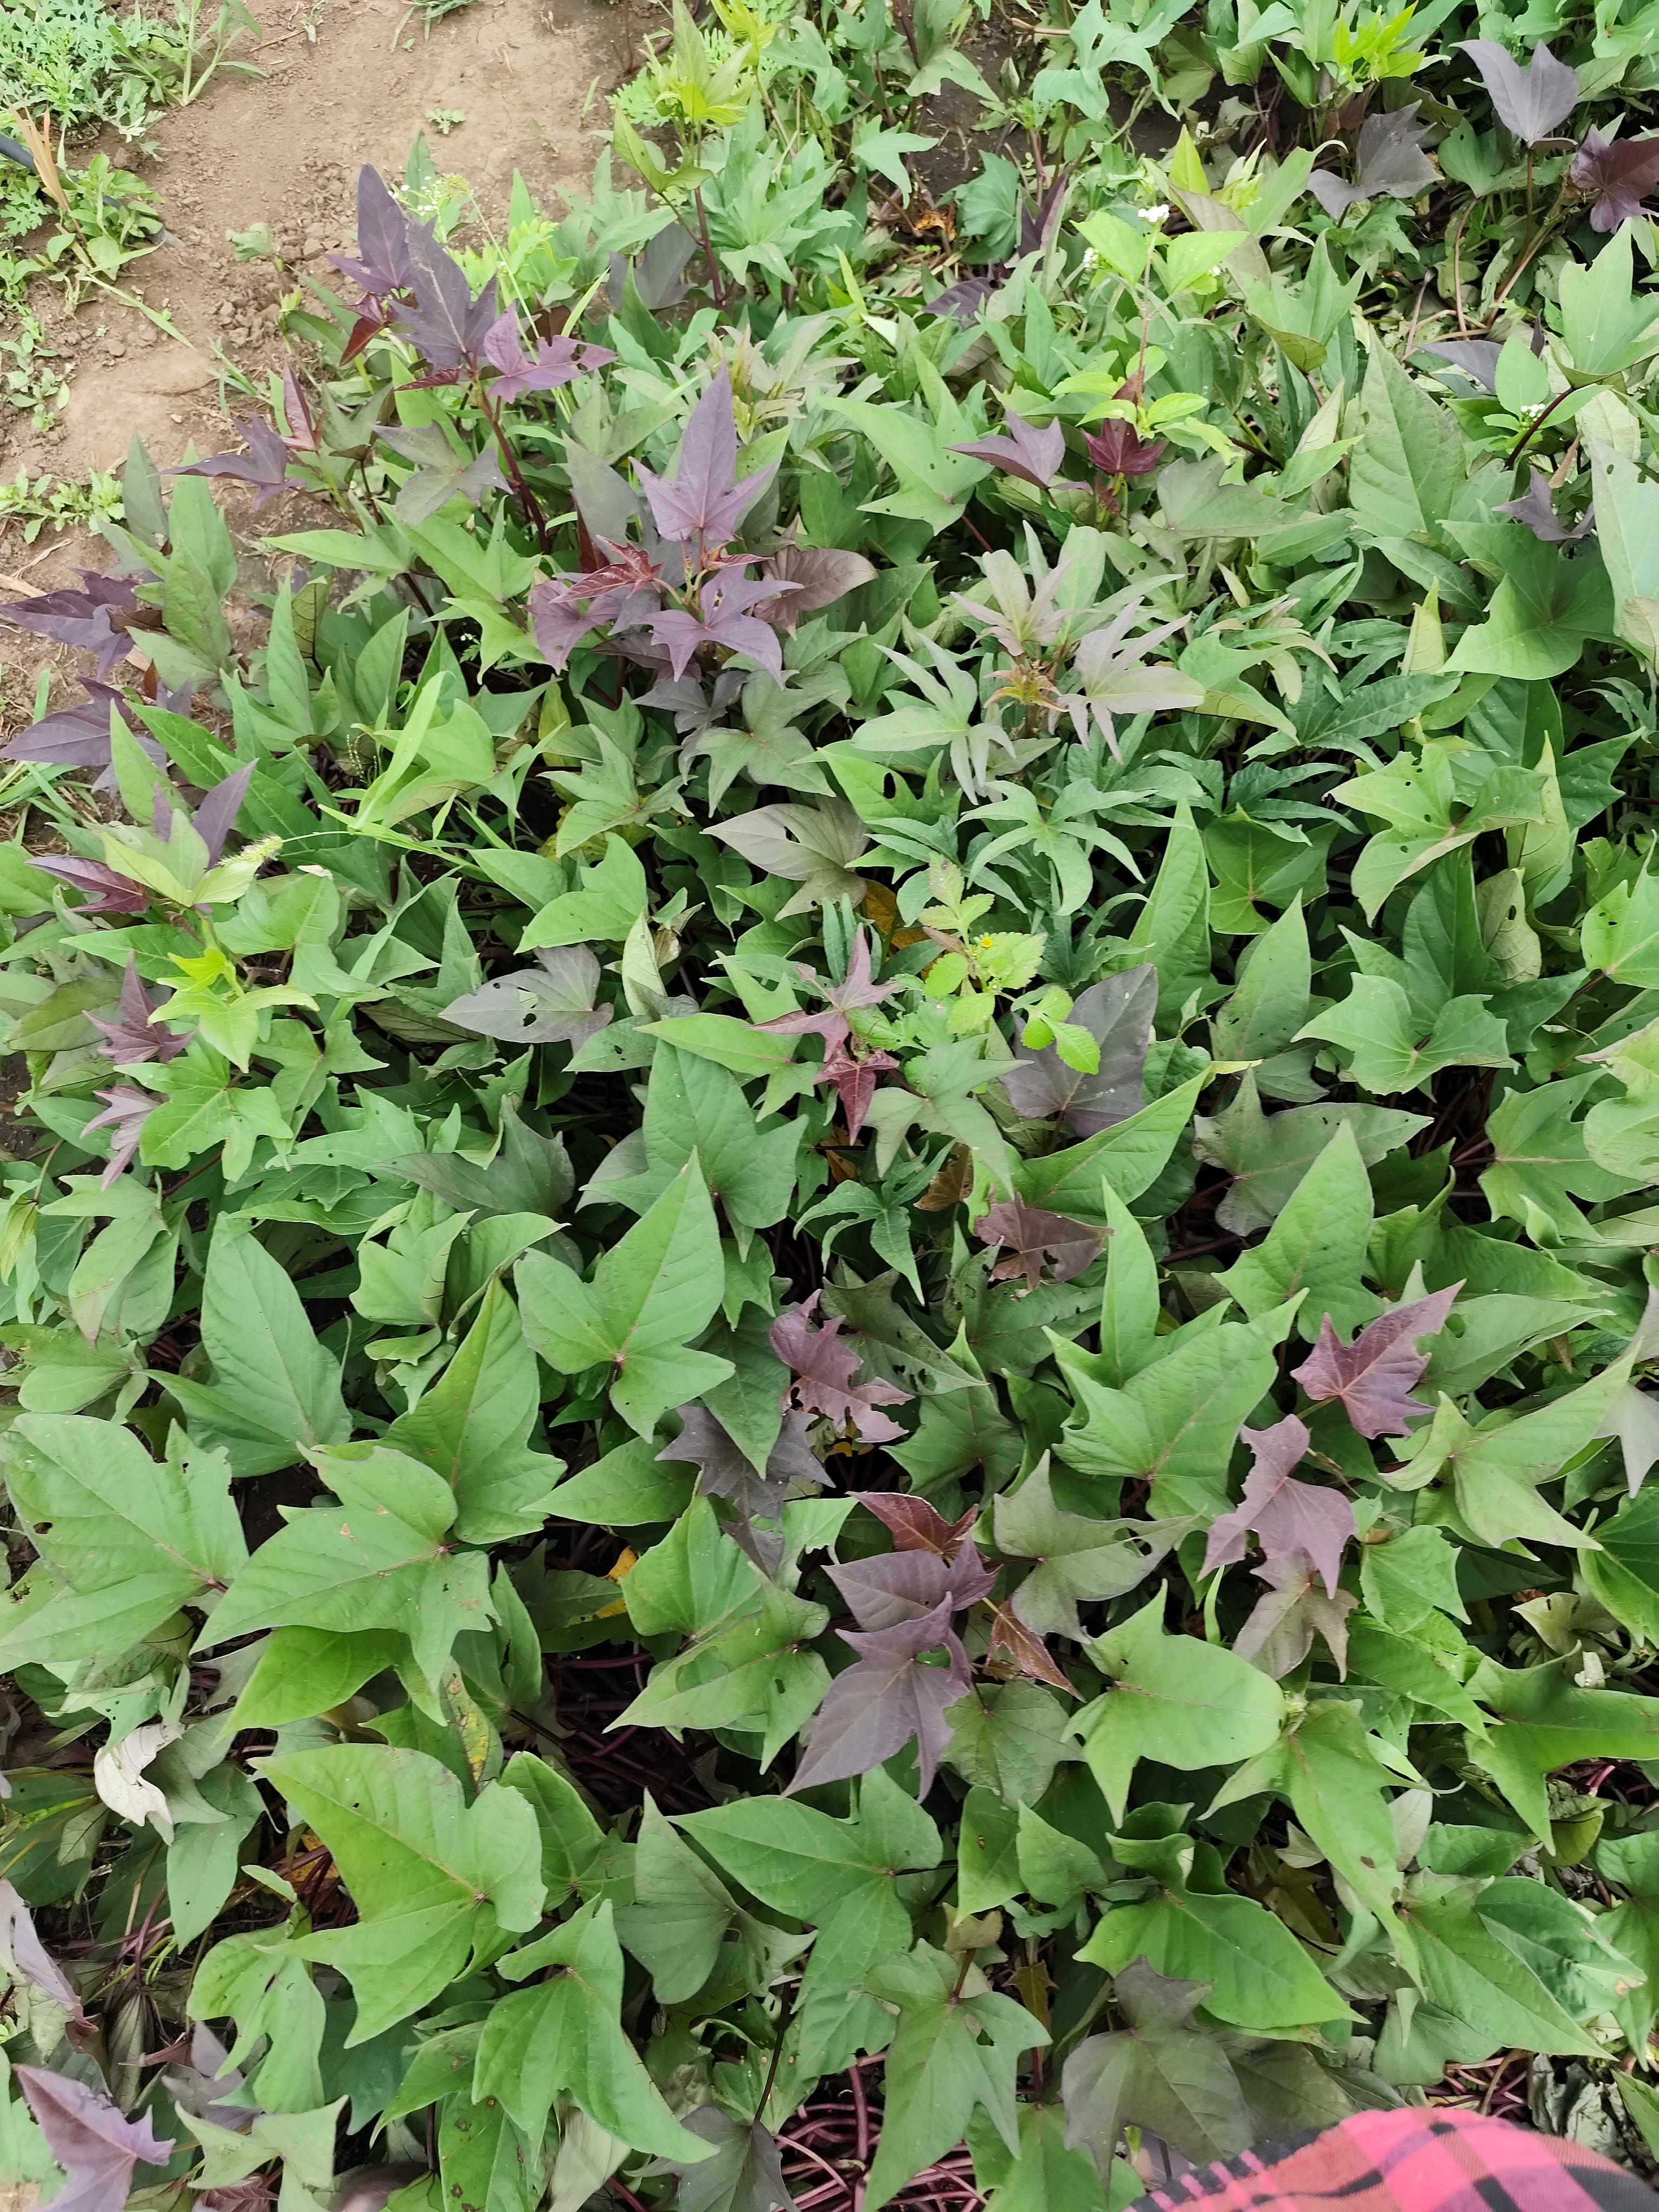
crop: sweet potato
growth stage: vegetative
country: Tanzania
